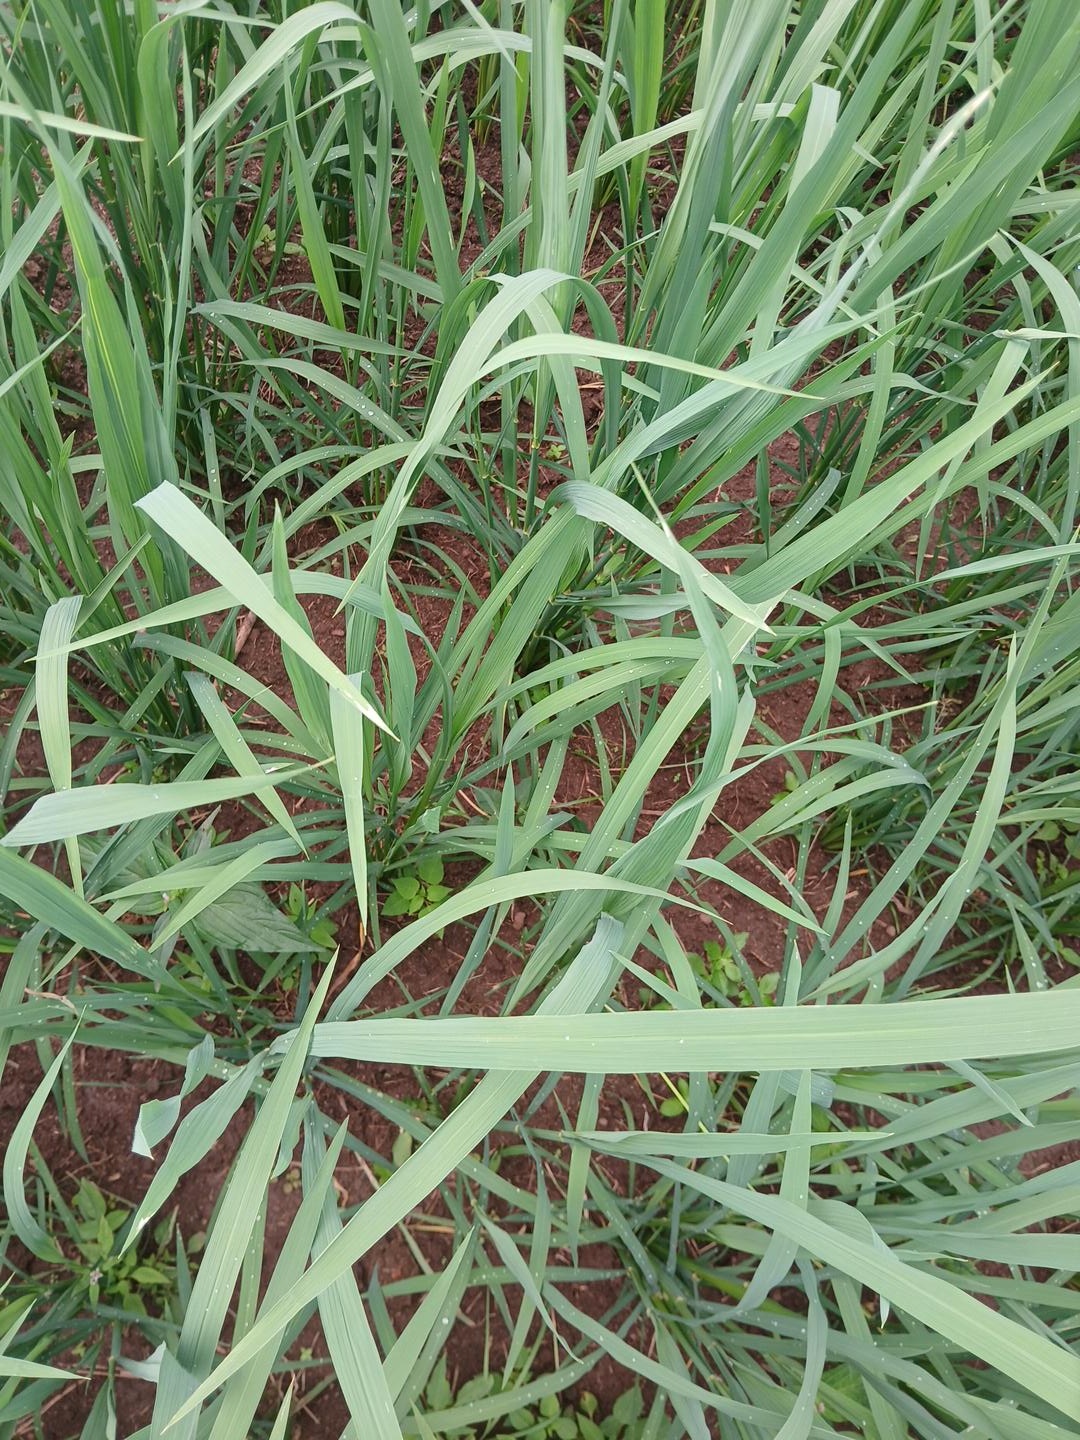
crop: rice
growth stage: elongation stem
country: Côte d'Ivoire
